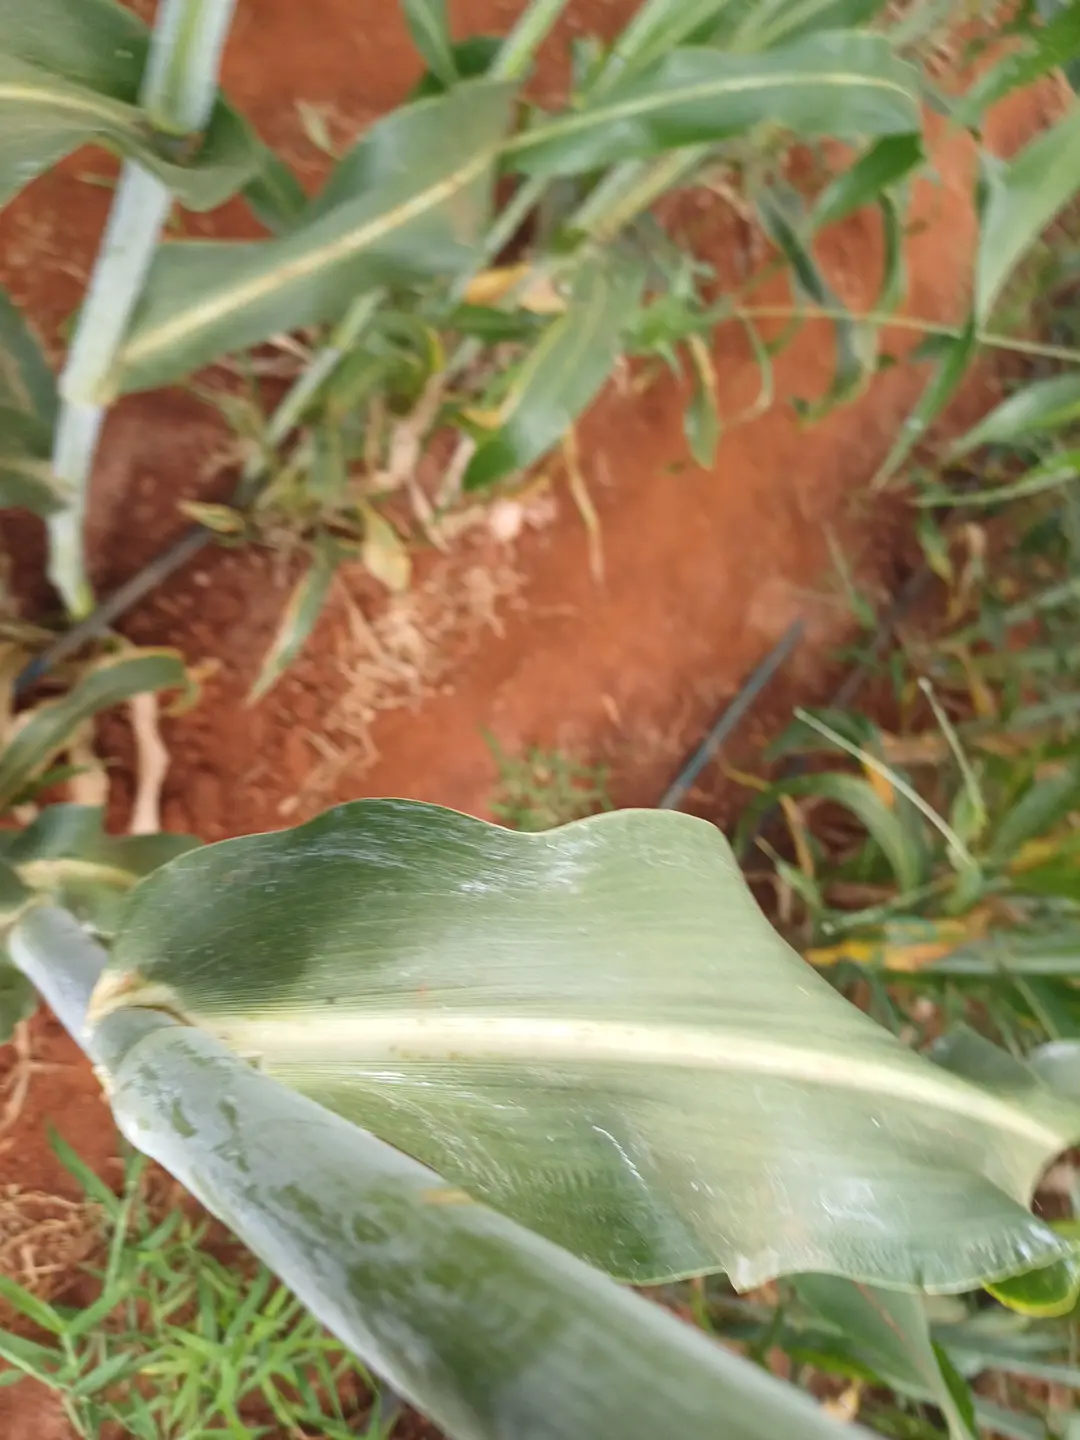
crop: sorghum
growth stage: filling grain
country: Kenya
